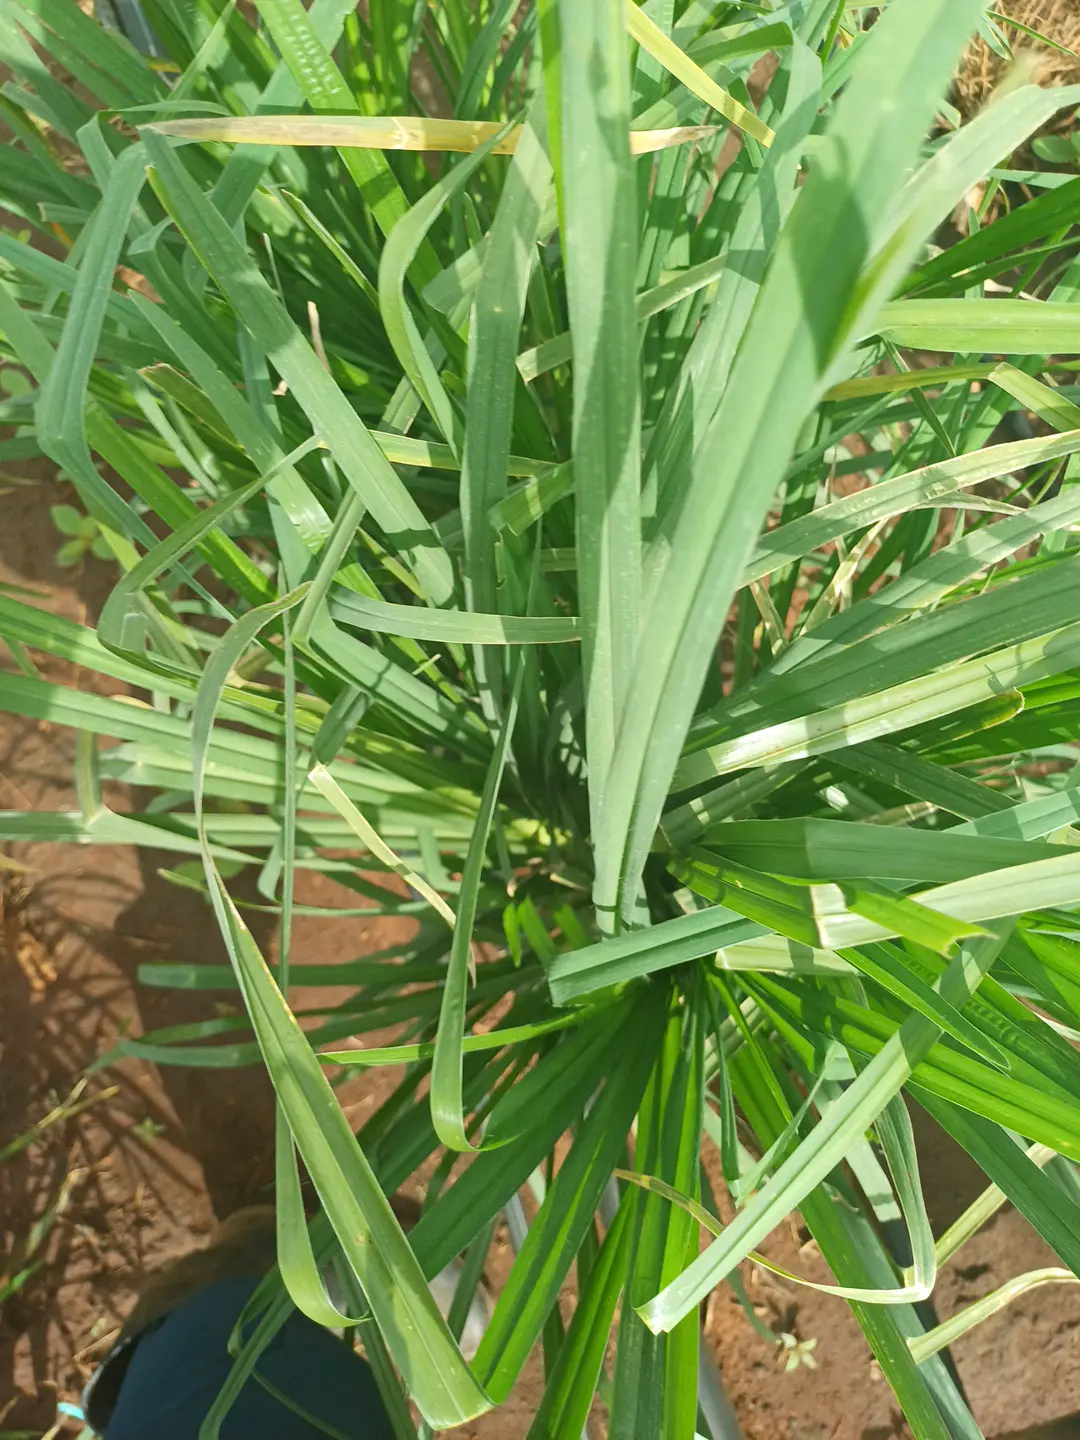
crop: finger millet
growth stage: flowering
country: Kenya
